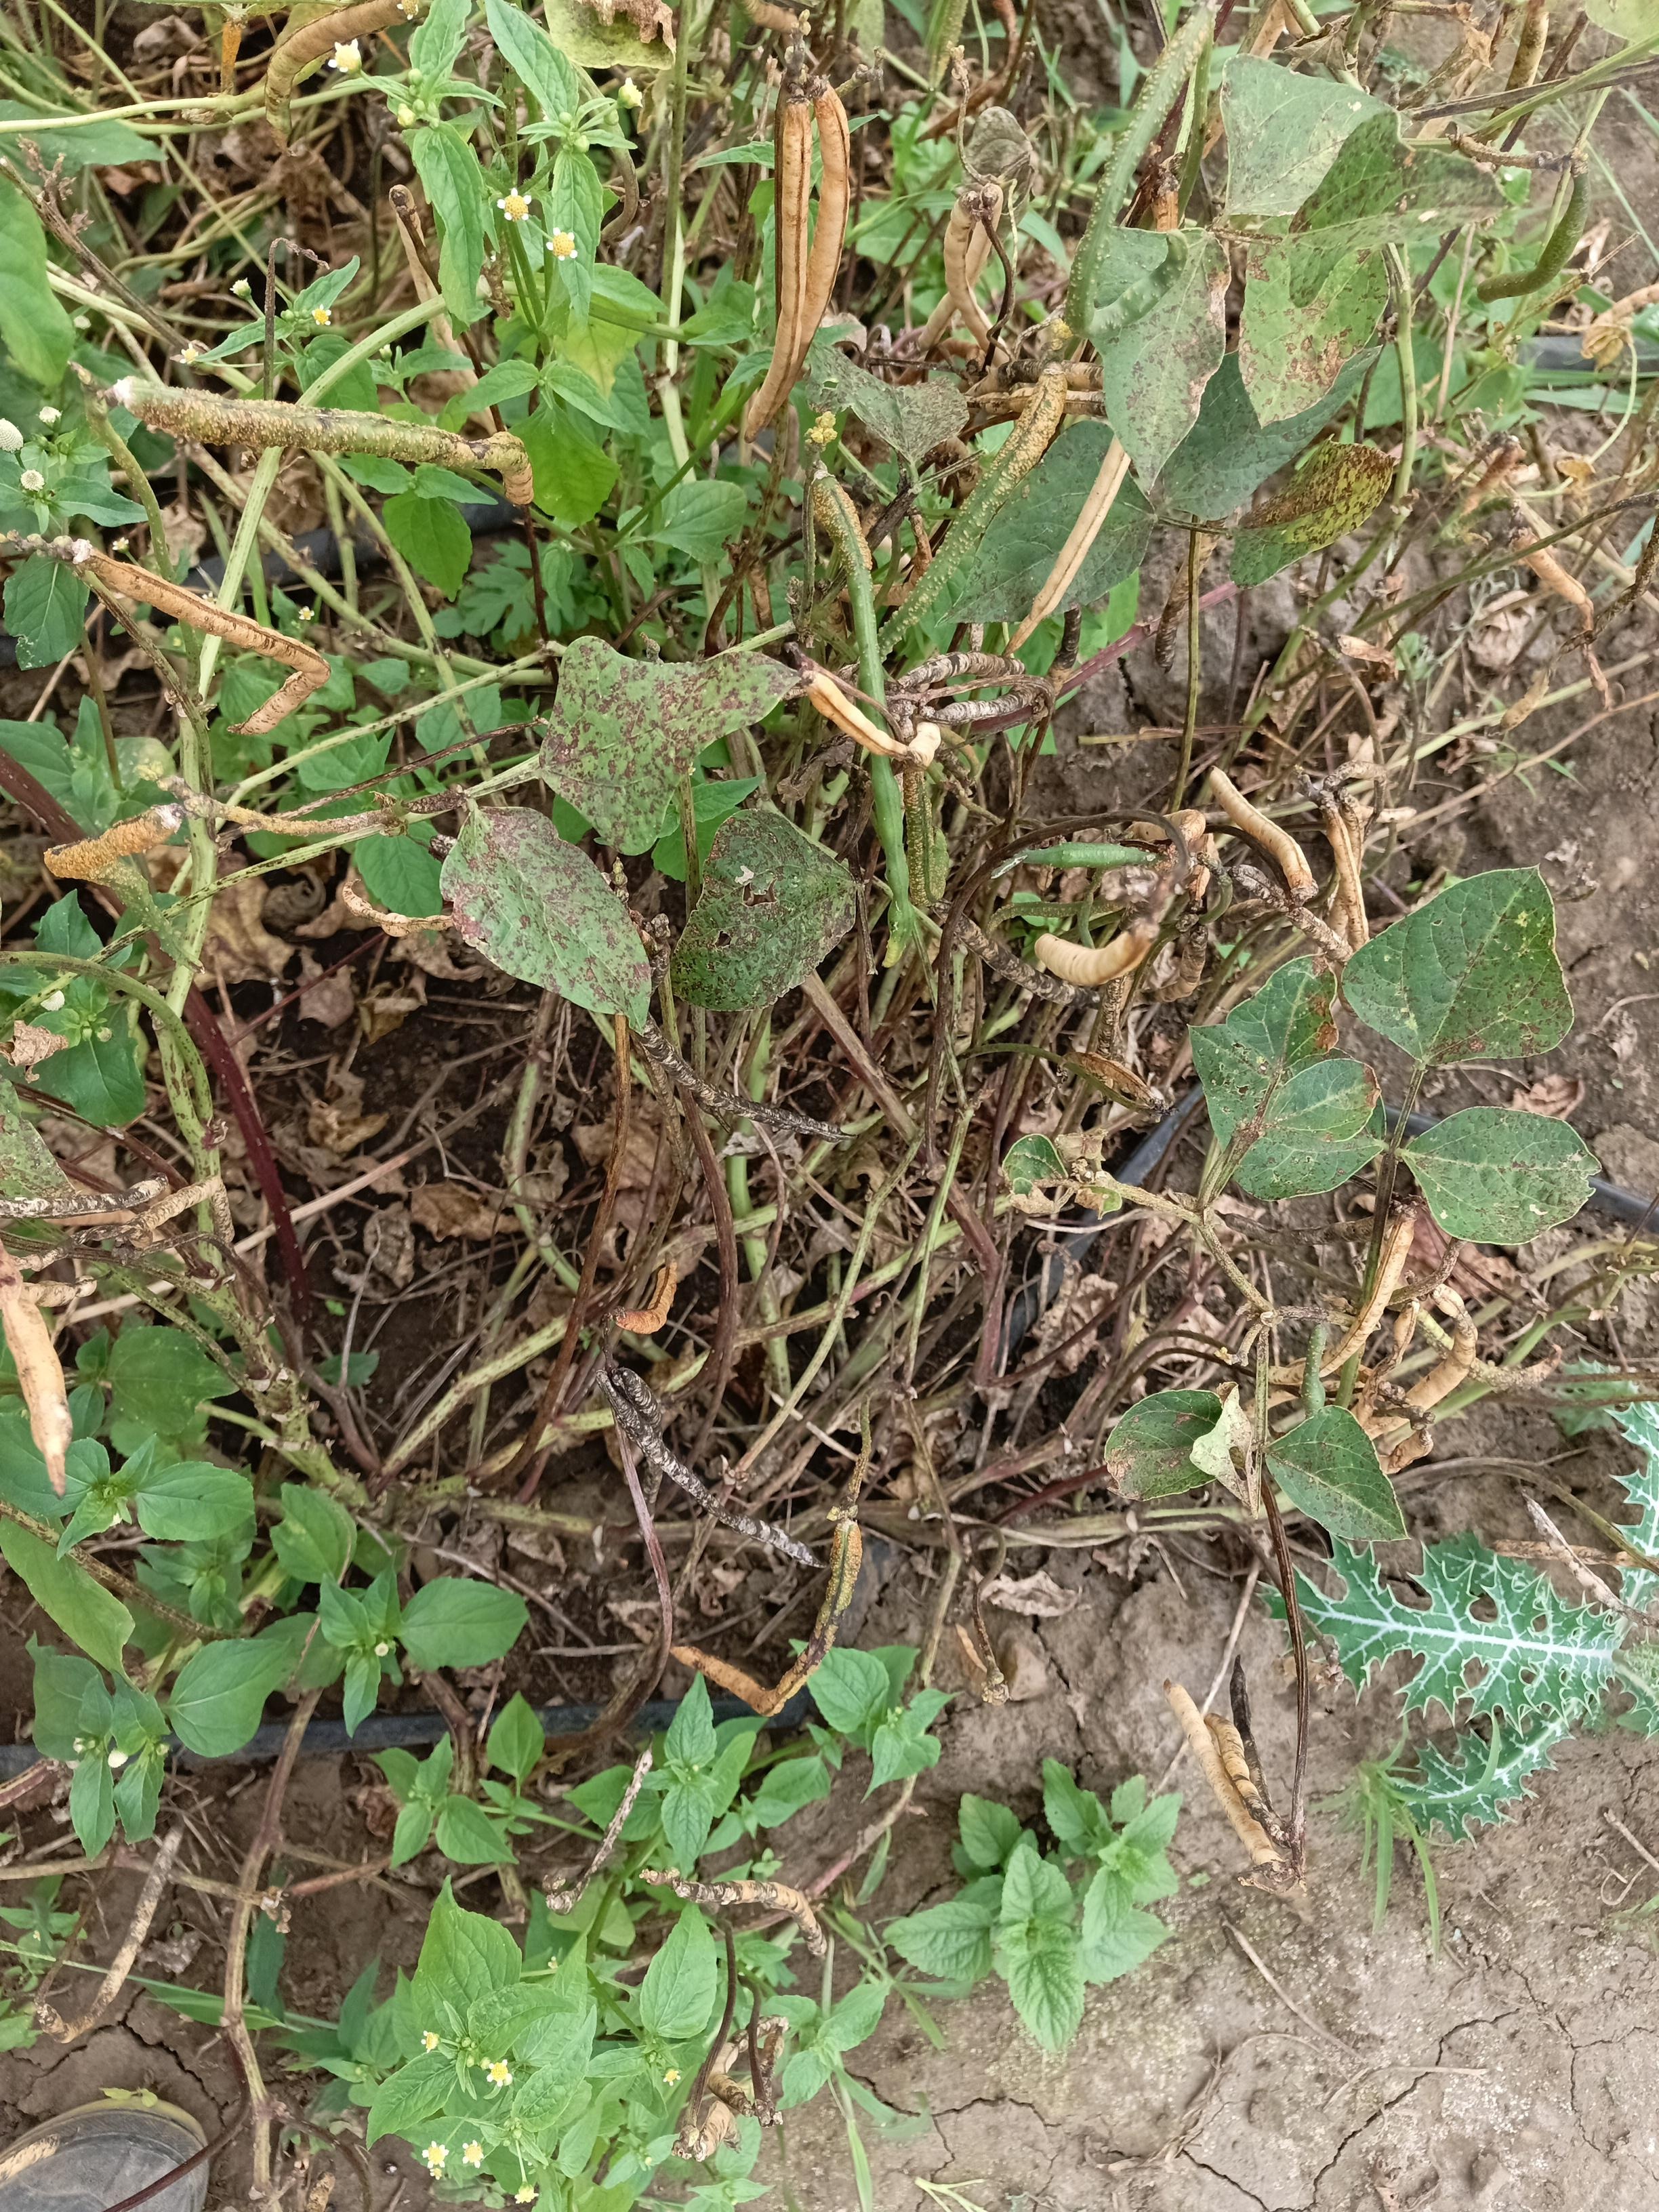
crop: cowpea
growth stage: development pod
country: Tanzania
